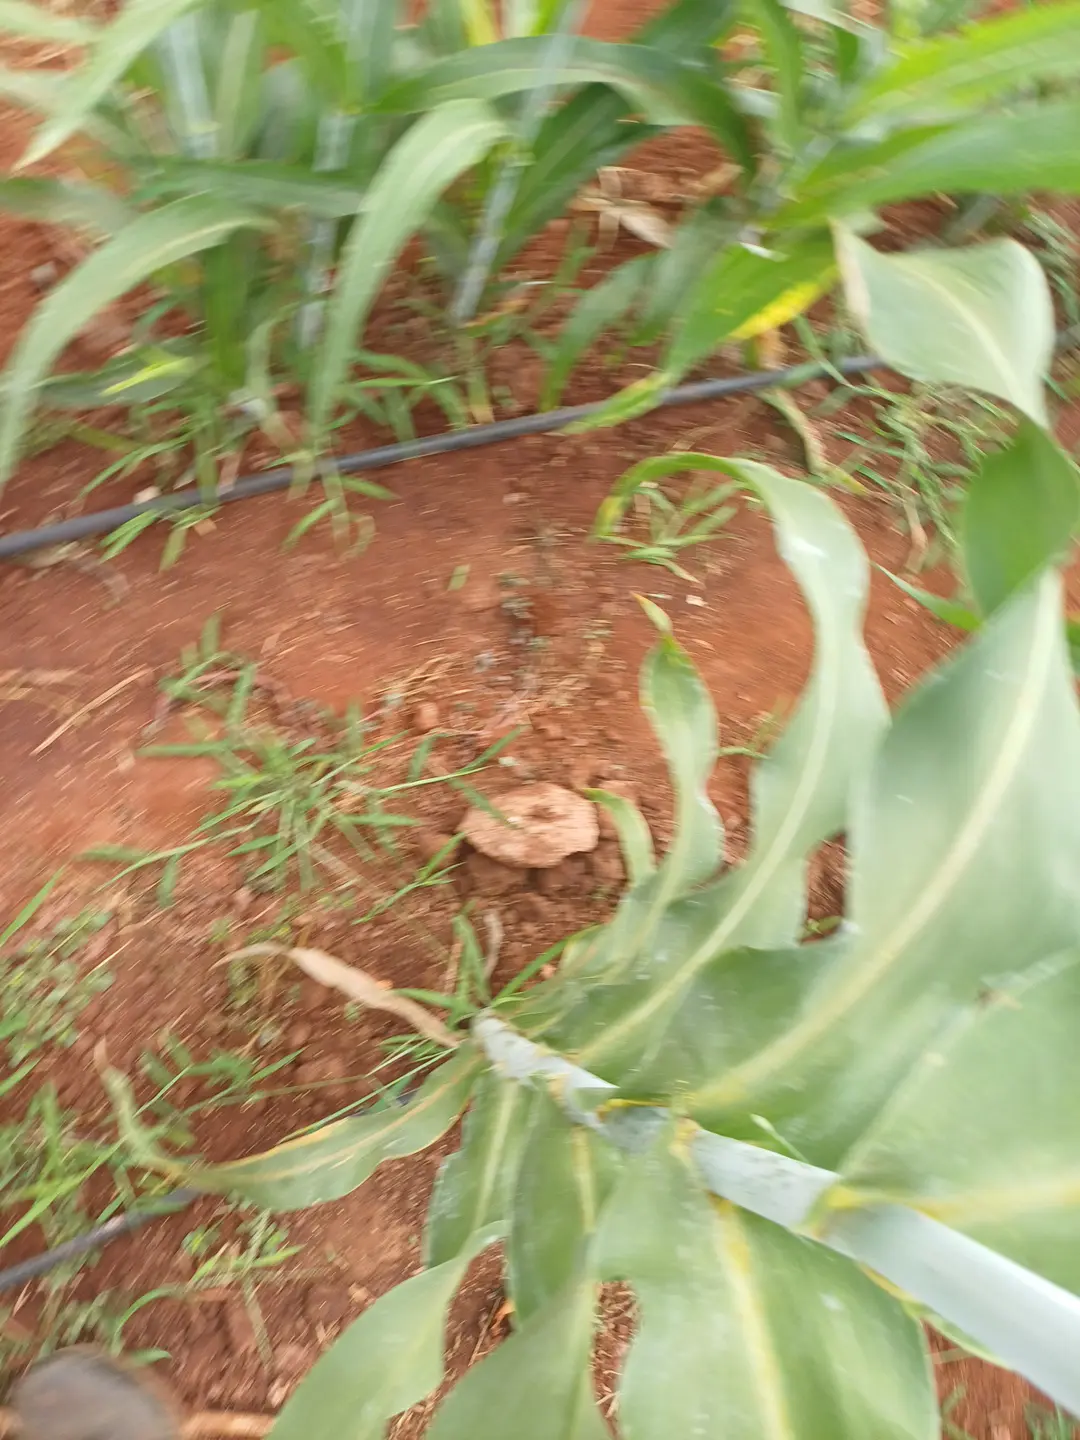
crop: sorghum
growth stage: flowering
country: Kenya
